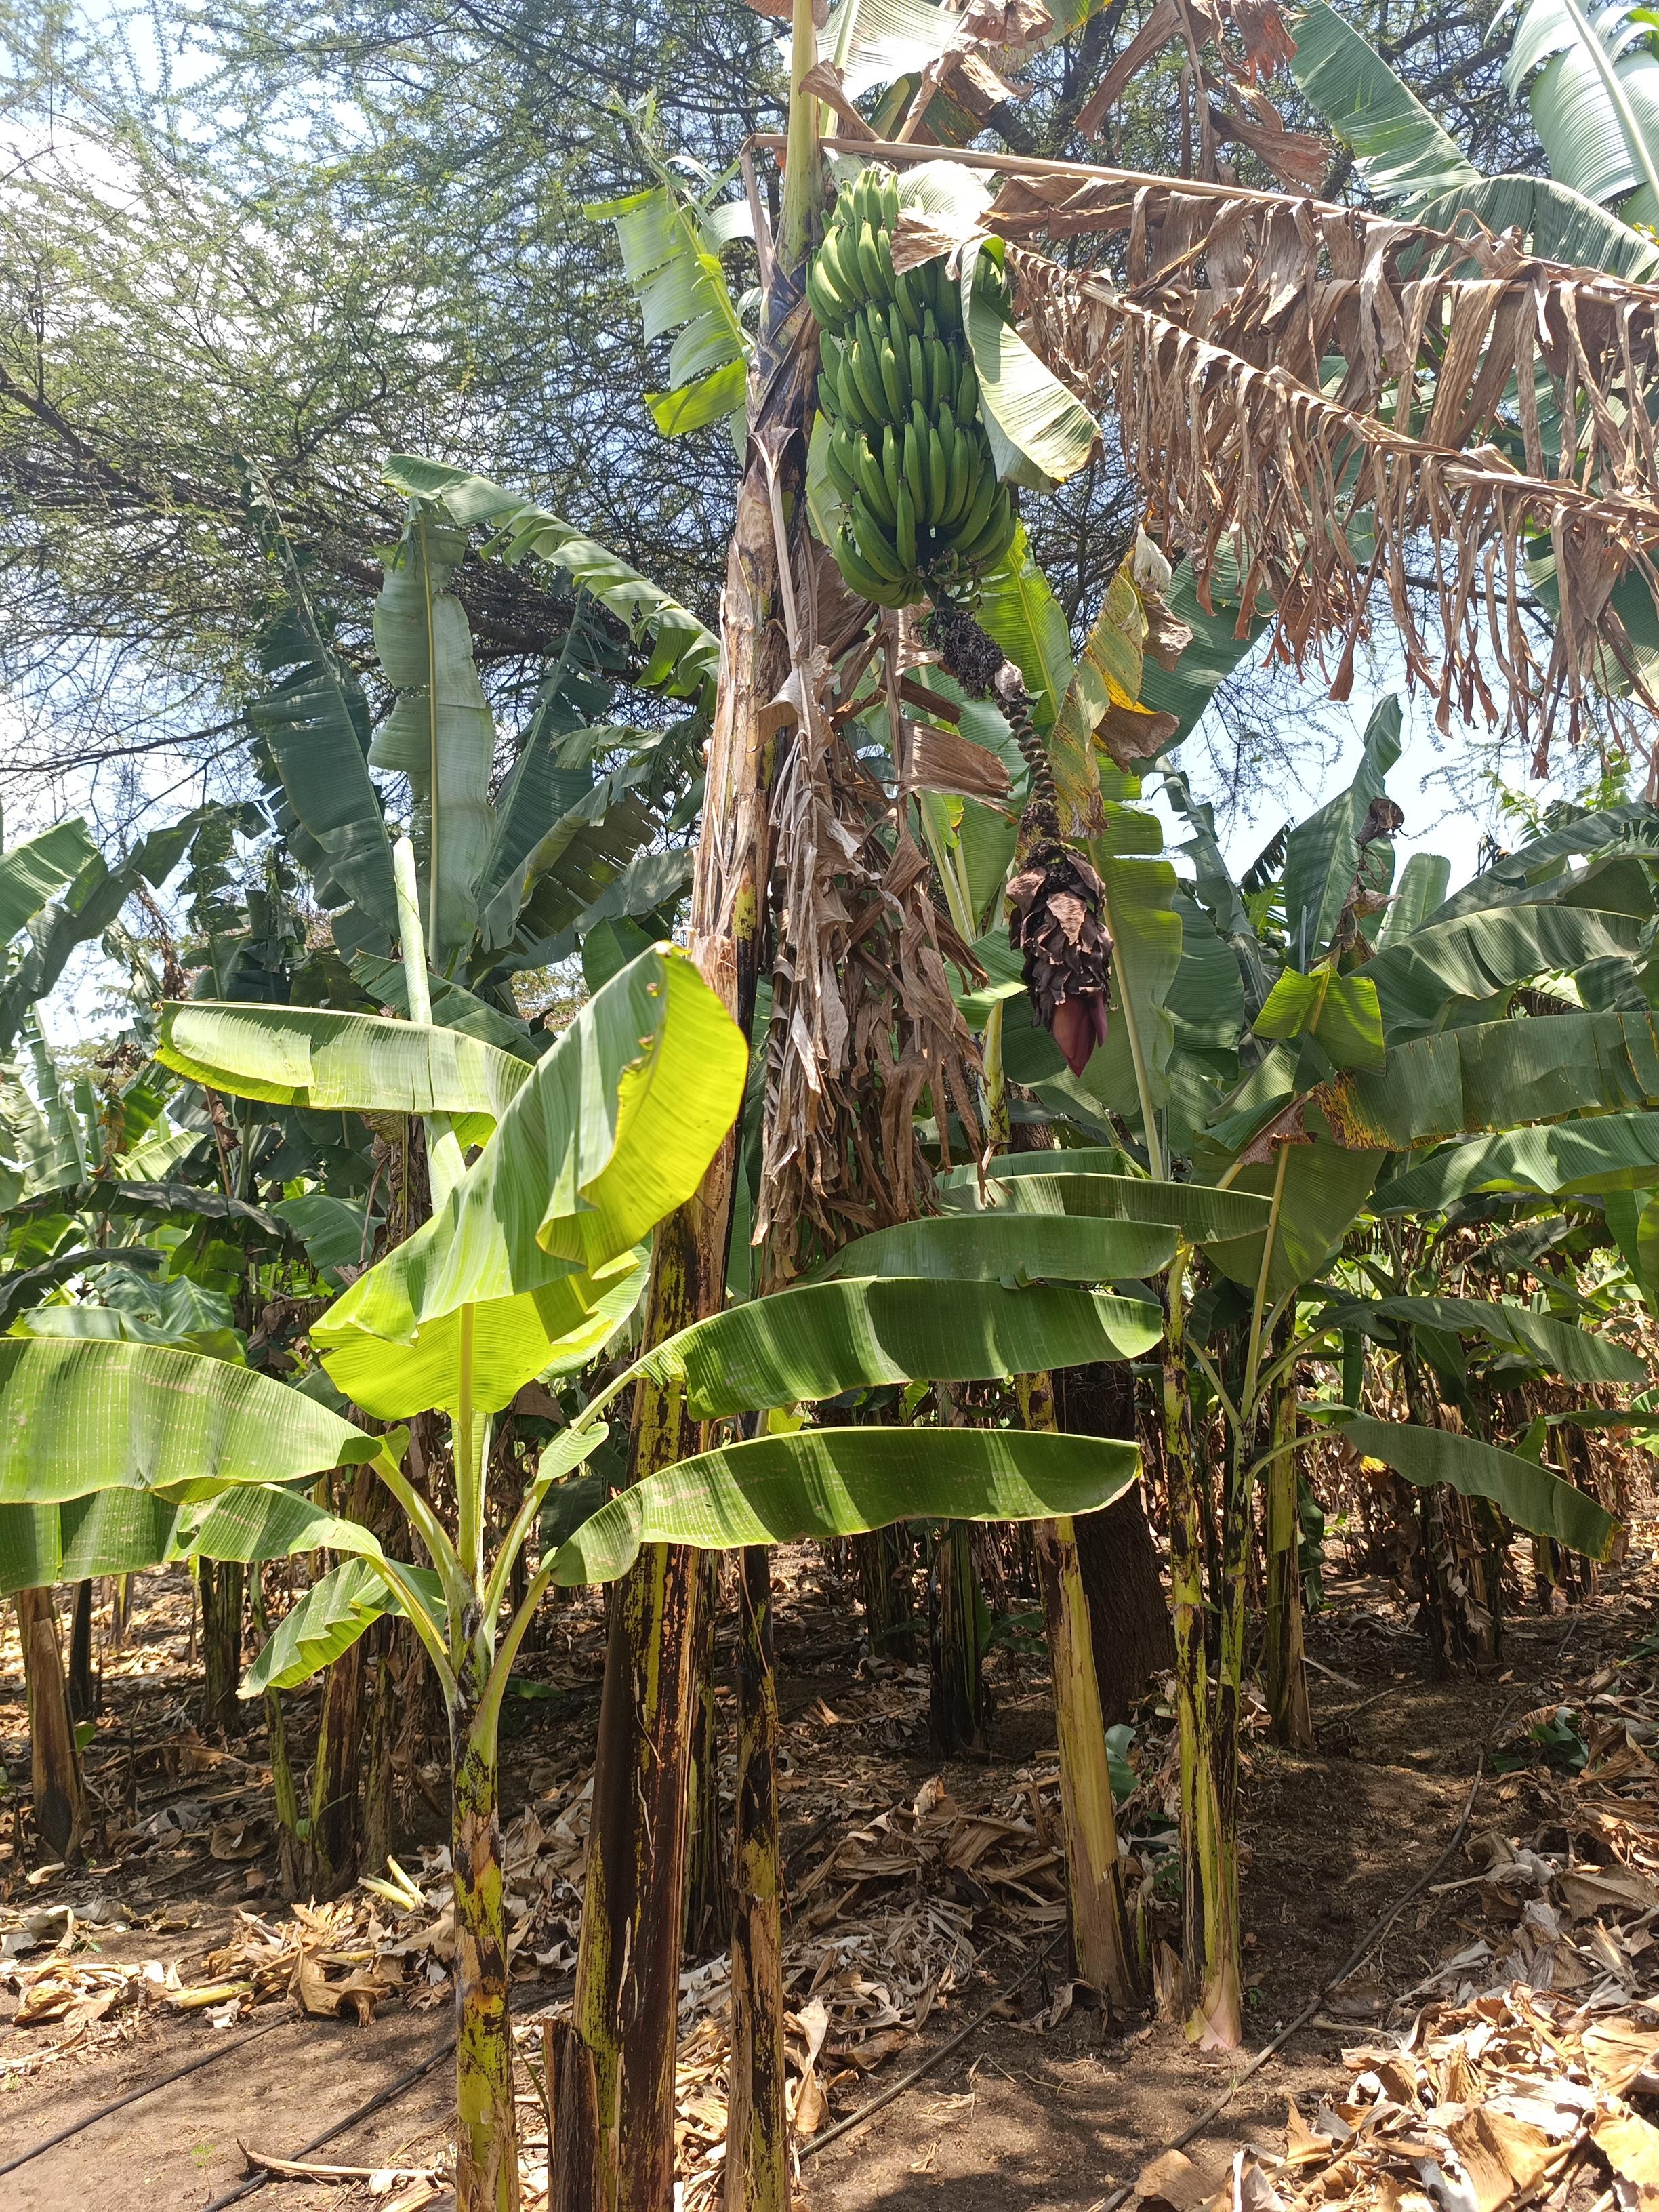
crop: banana
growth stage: development fruit
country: Tanzania
